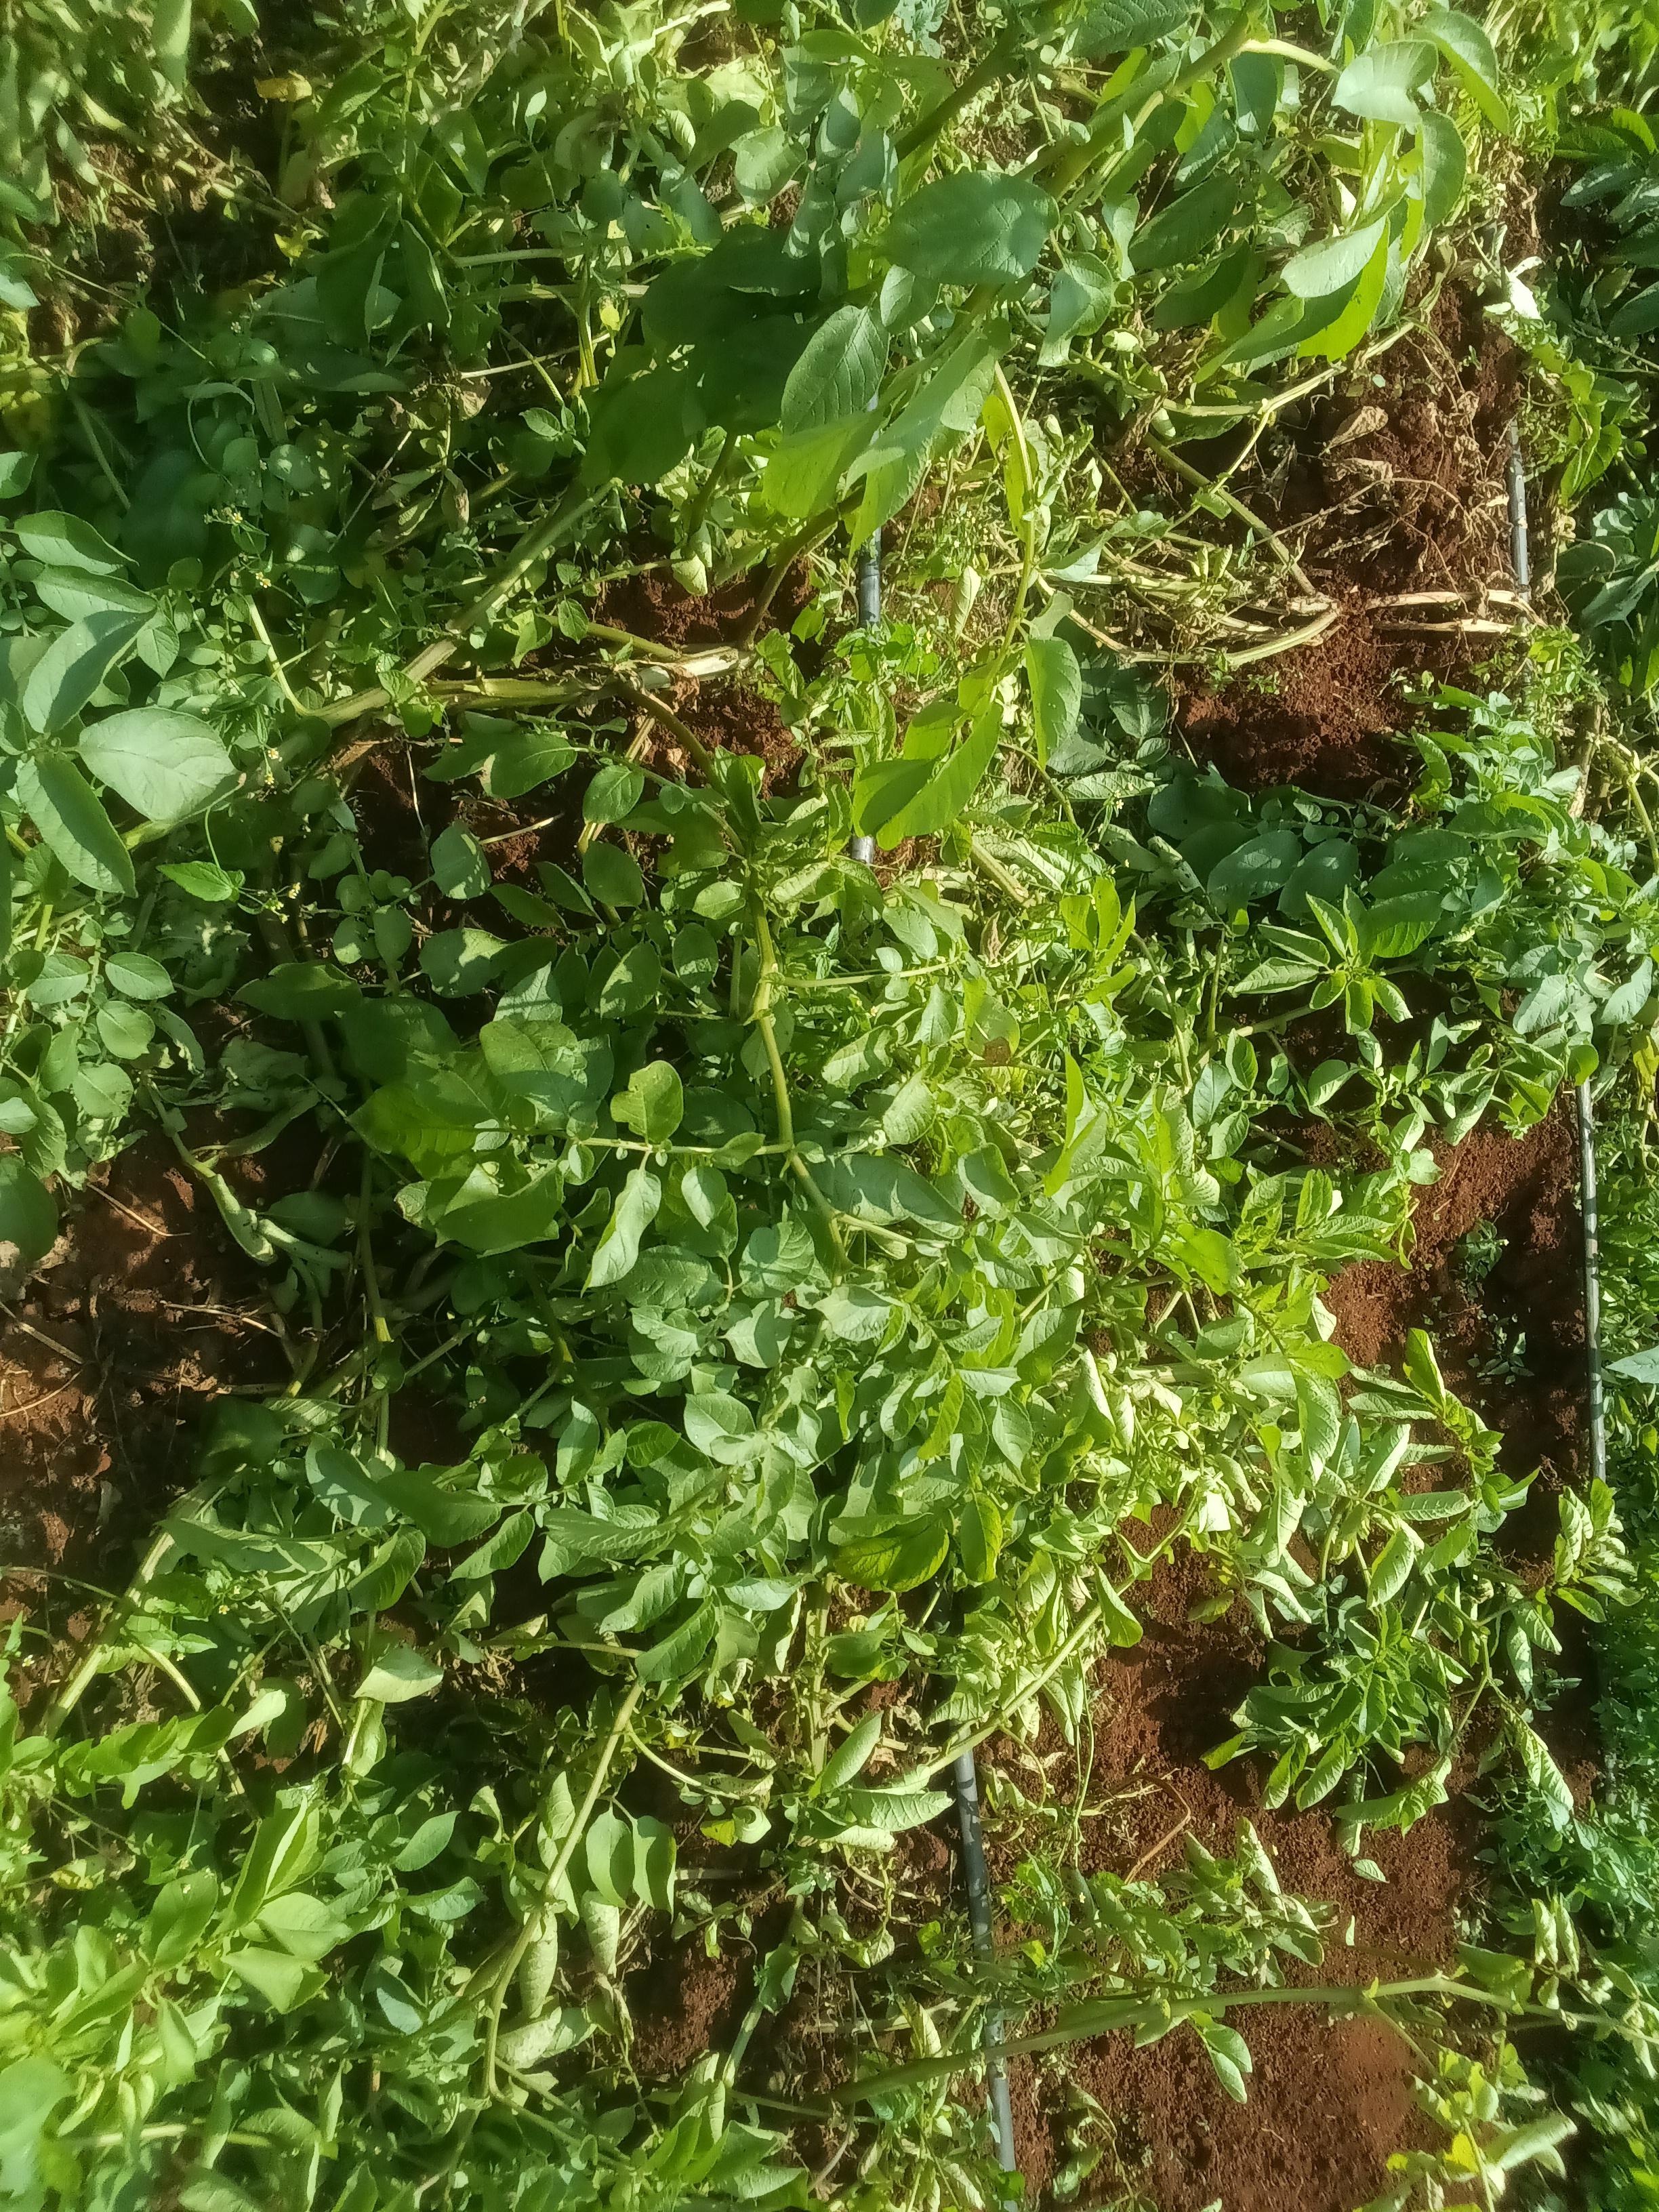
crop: potato
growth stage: maturity
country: Kenya
